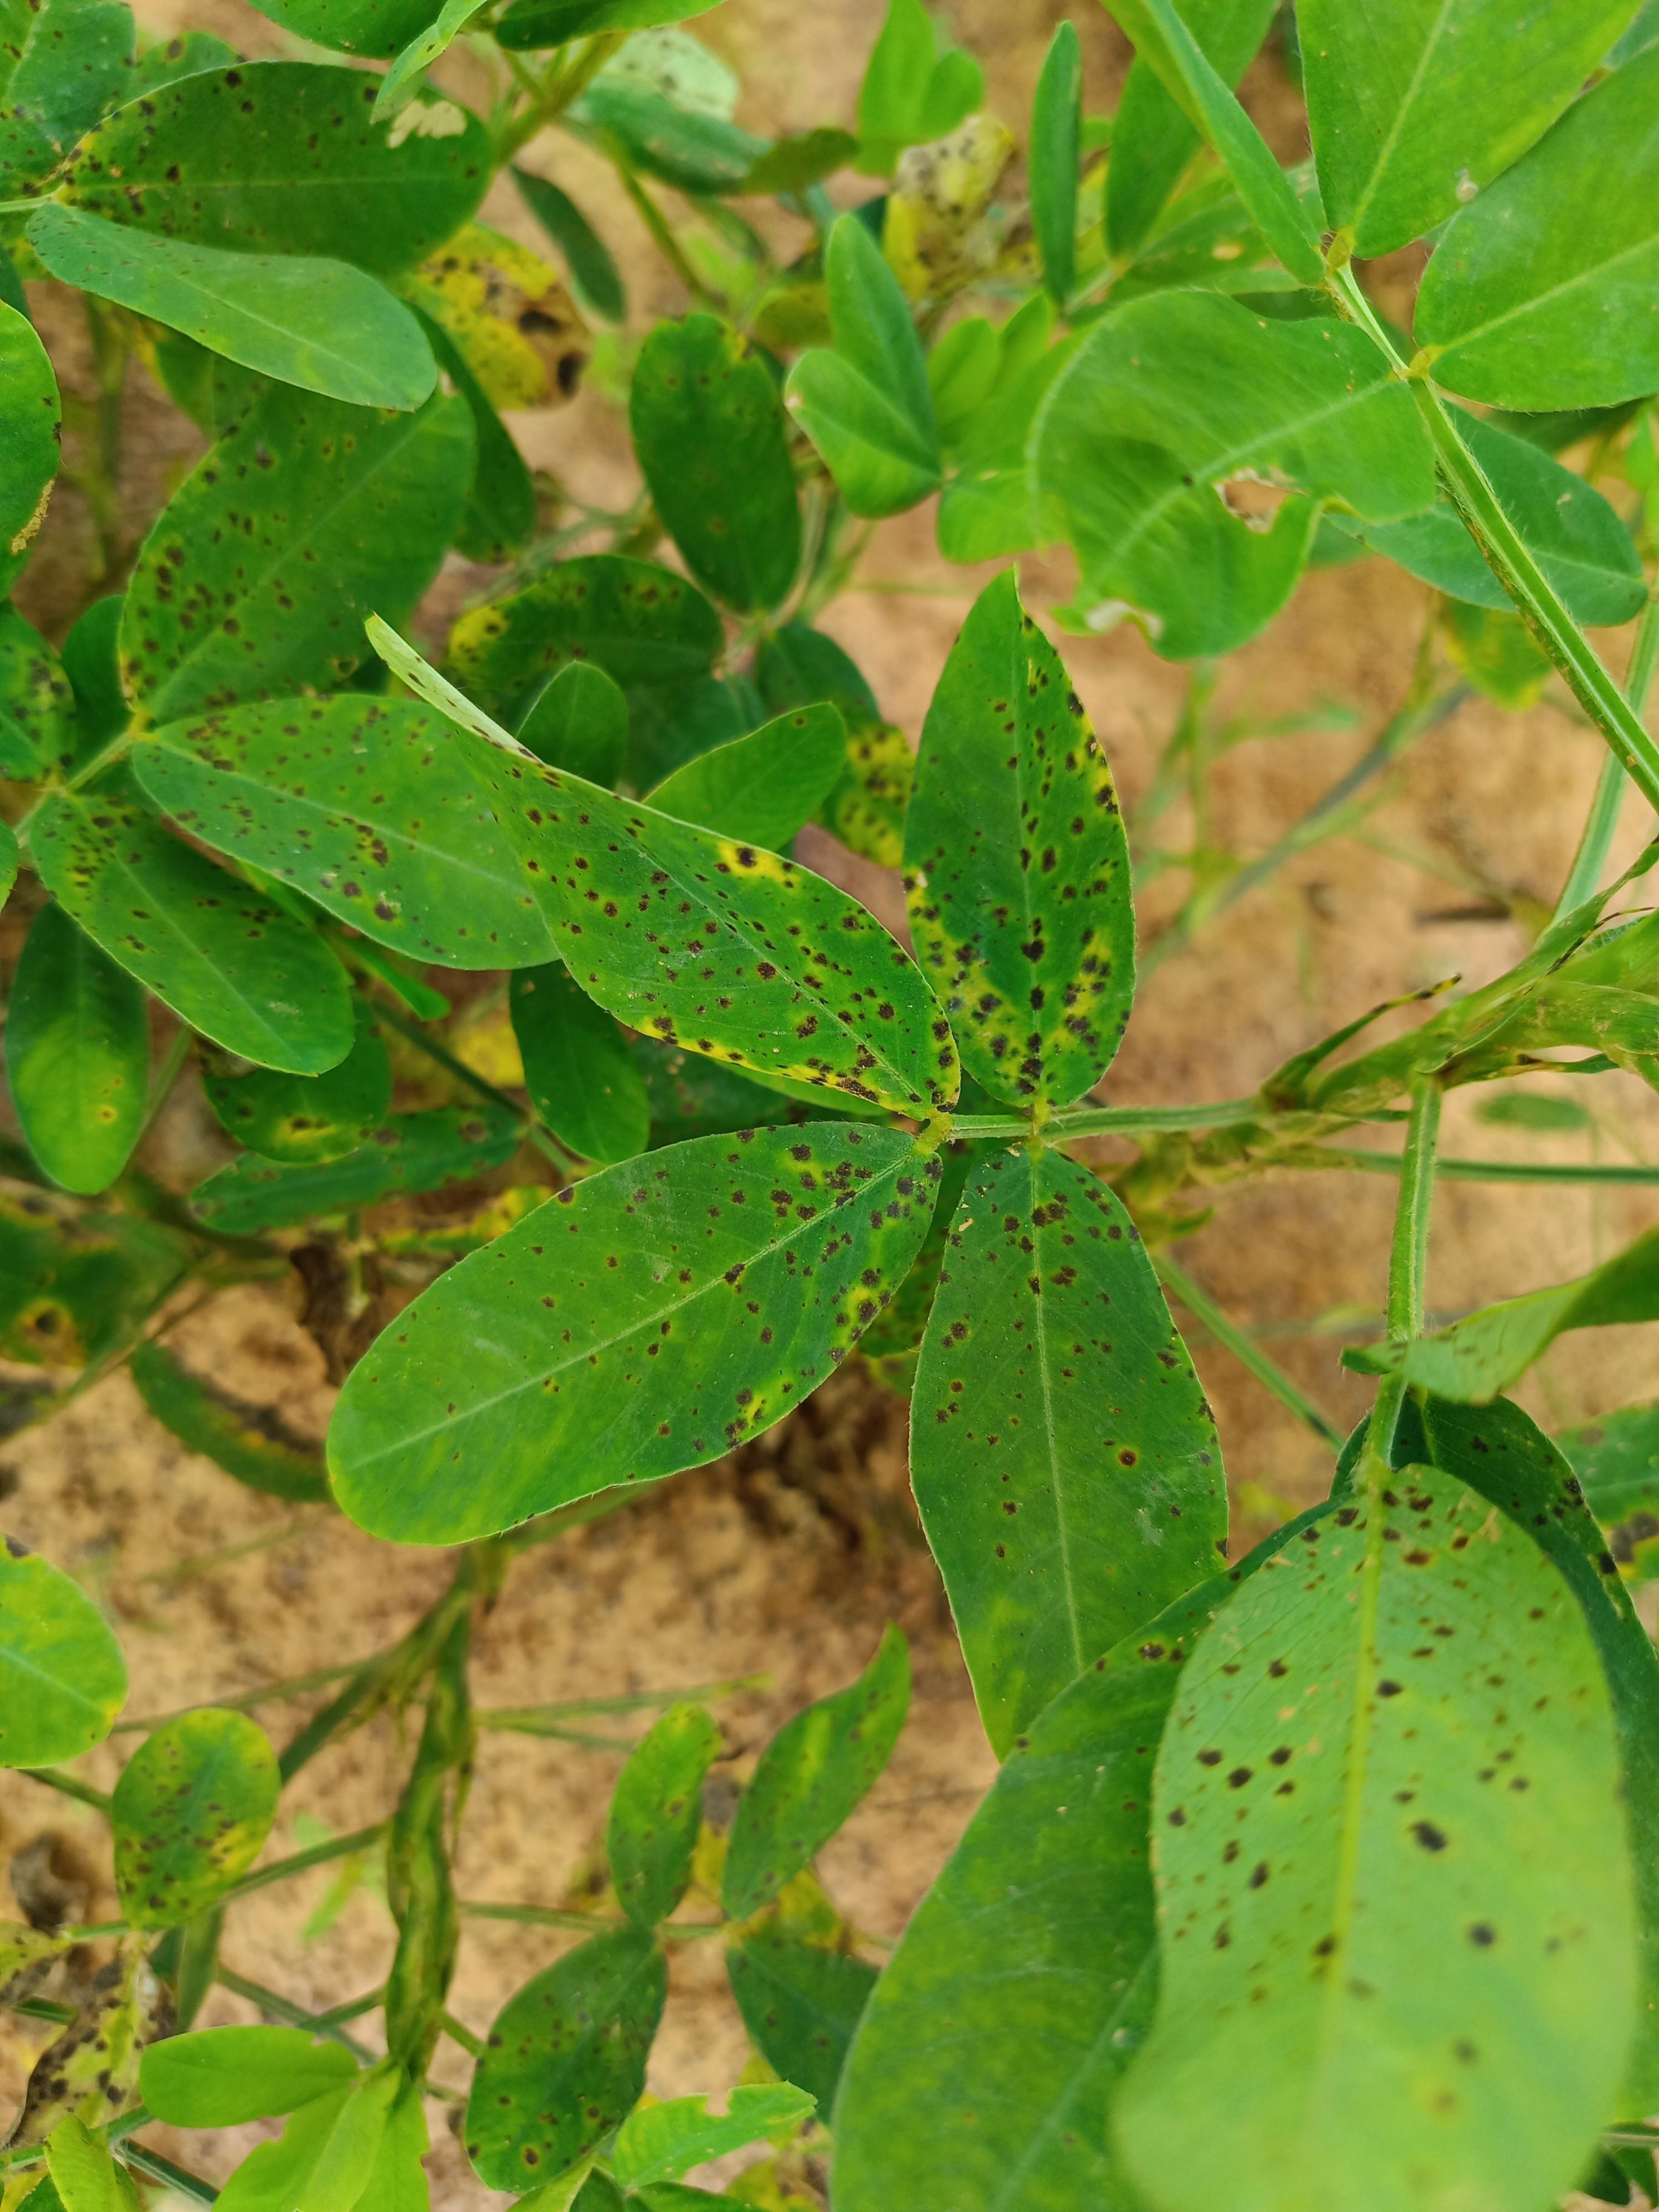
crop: groundnut
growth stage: development pod
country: Ghana
